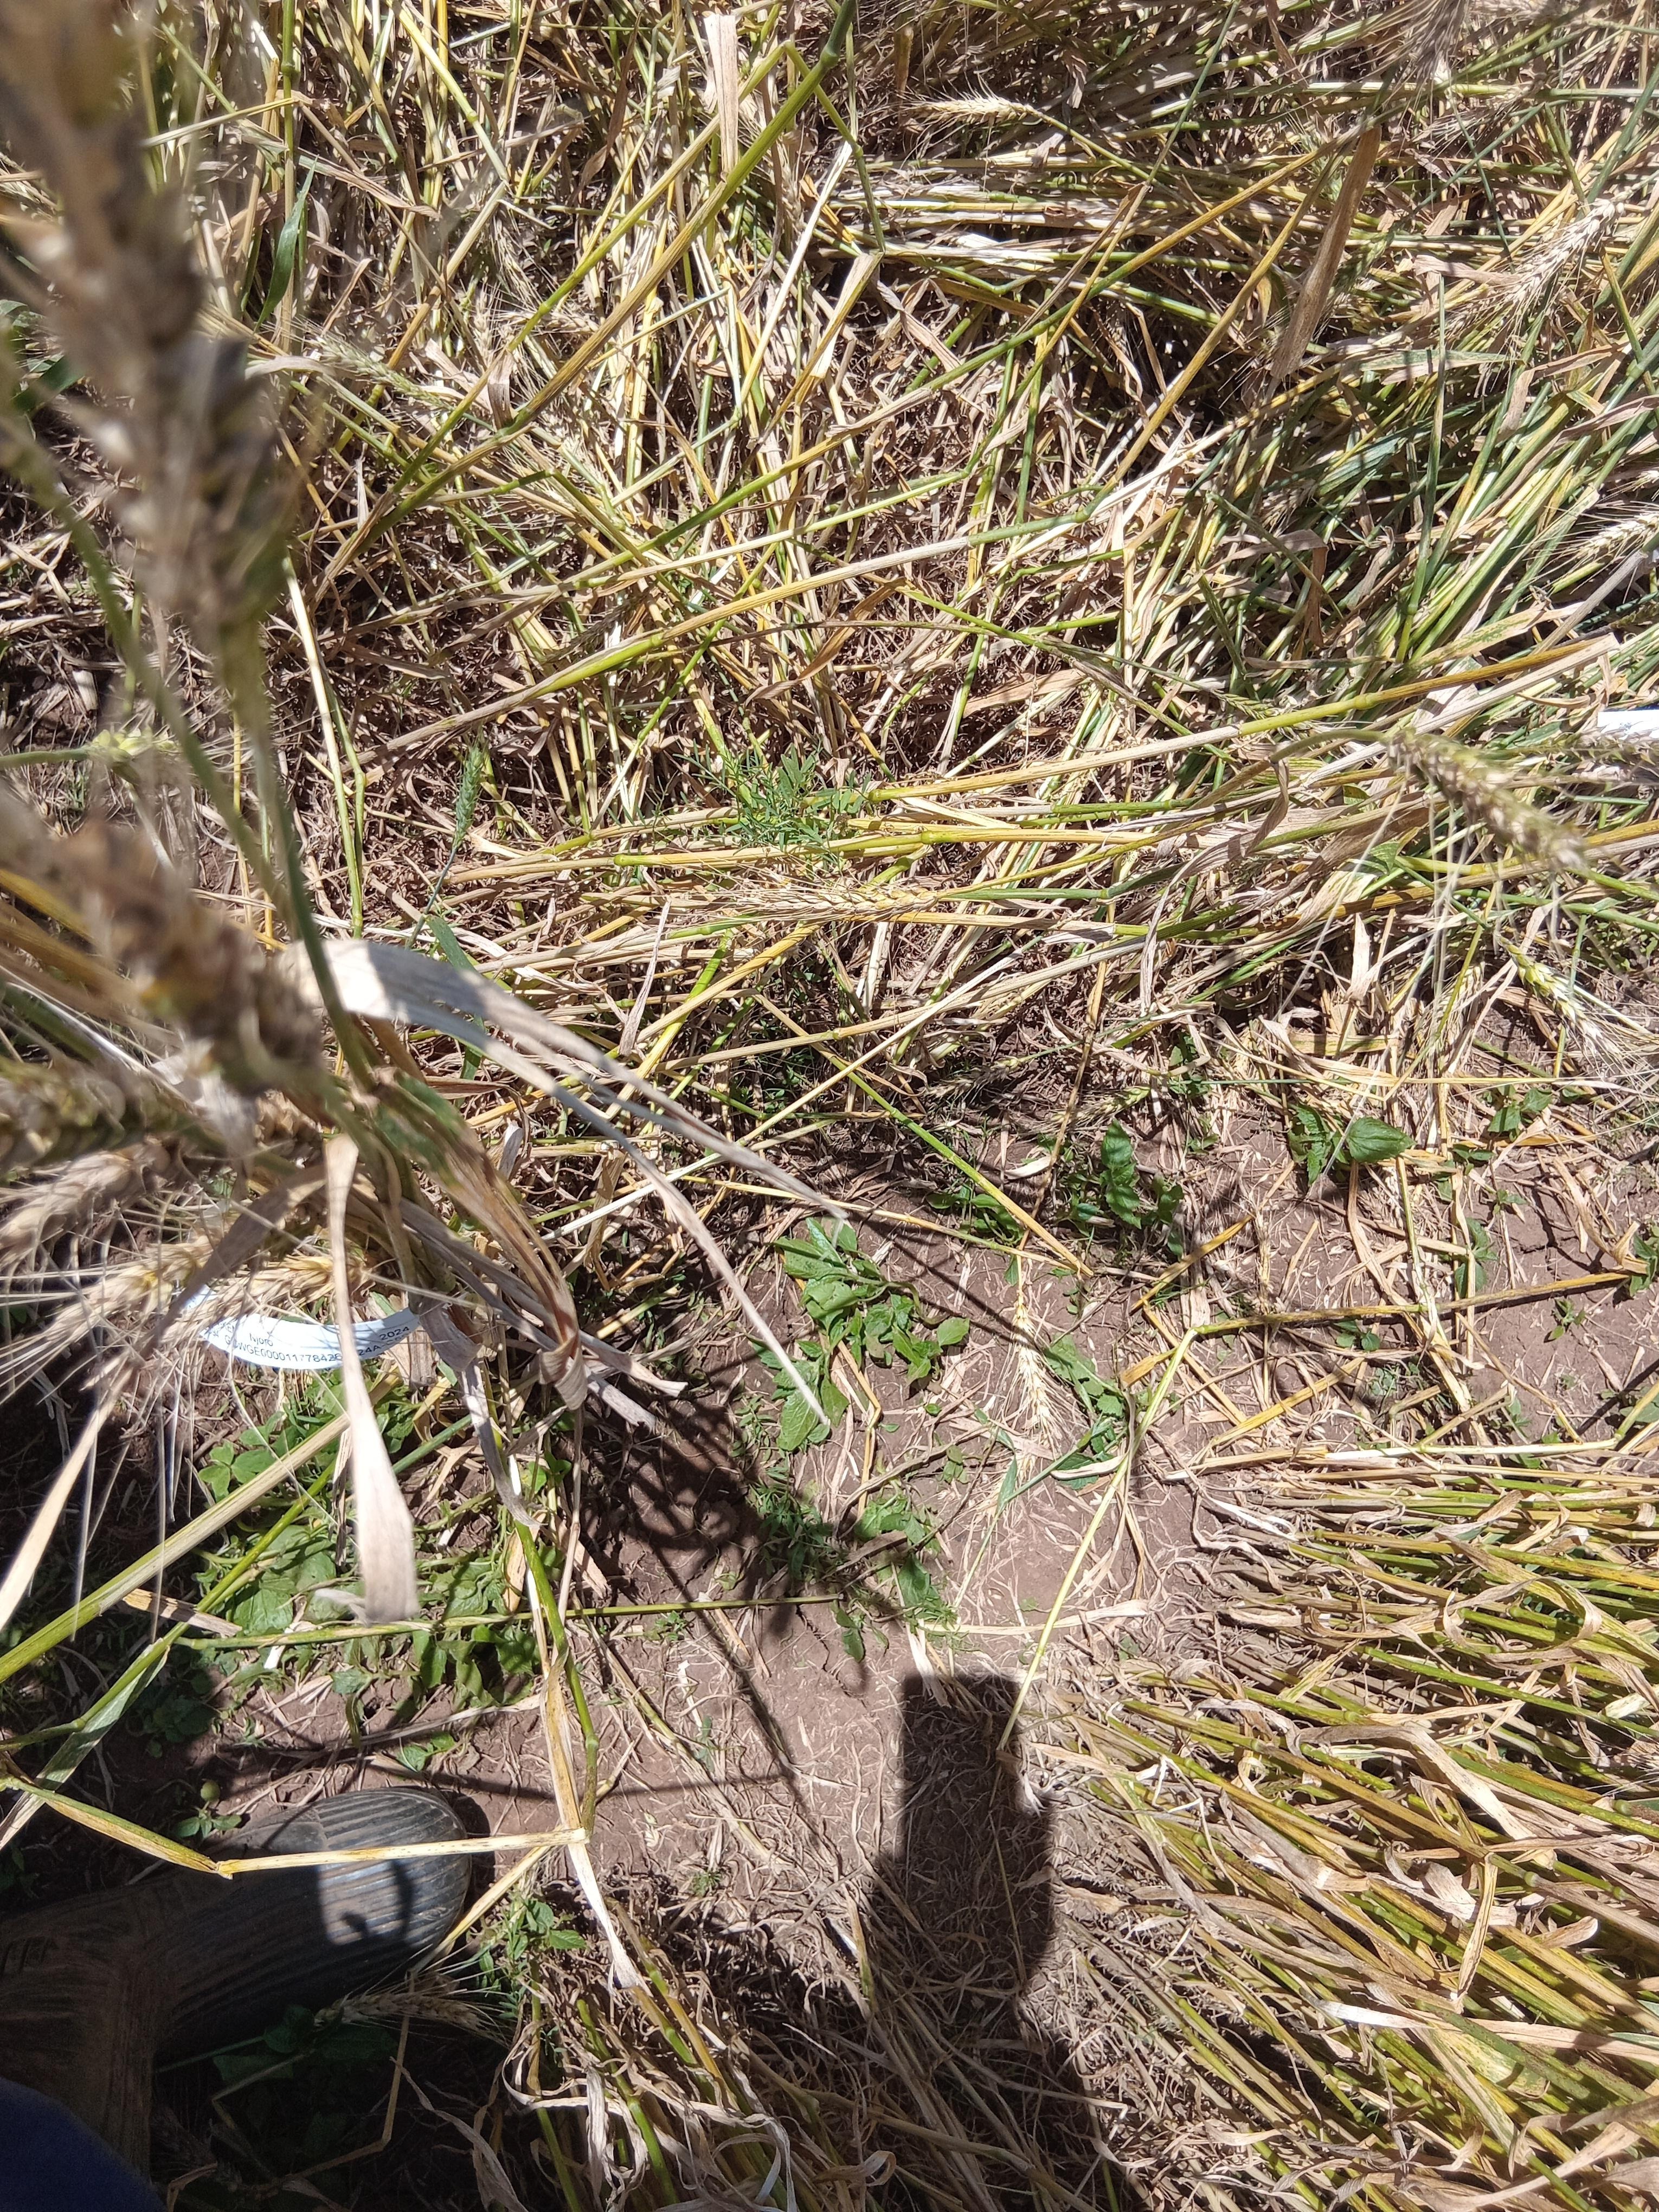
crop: wheat
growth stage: maturity
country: Kenya
